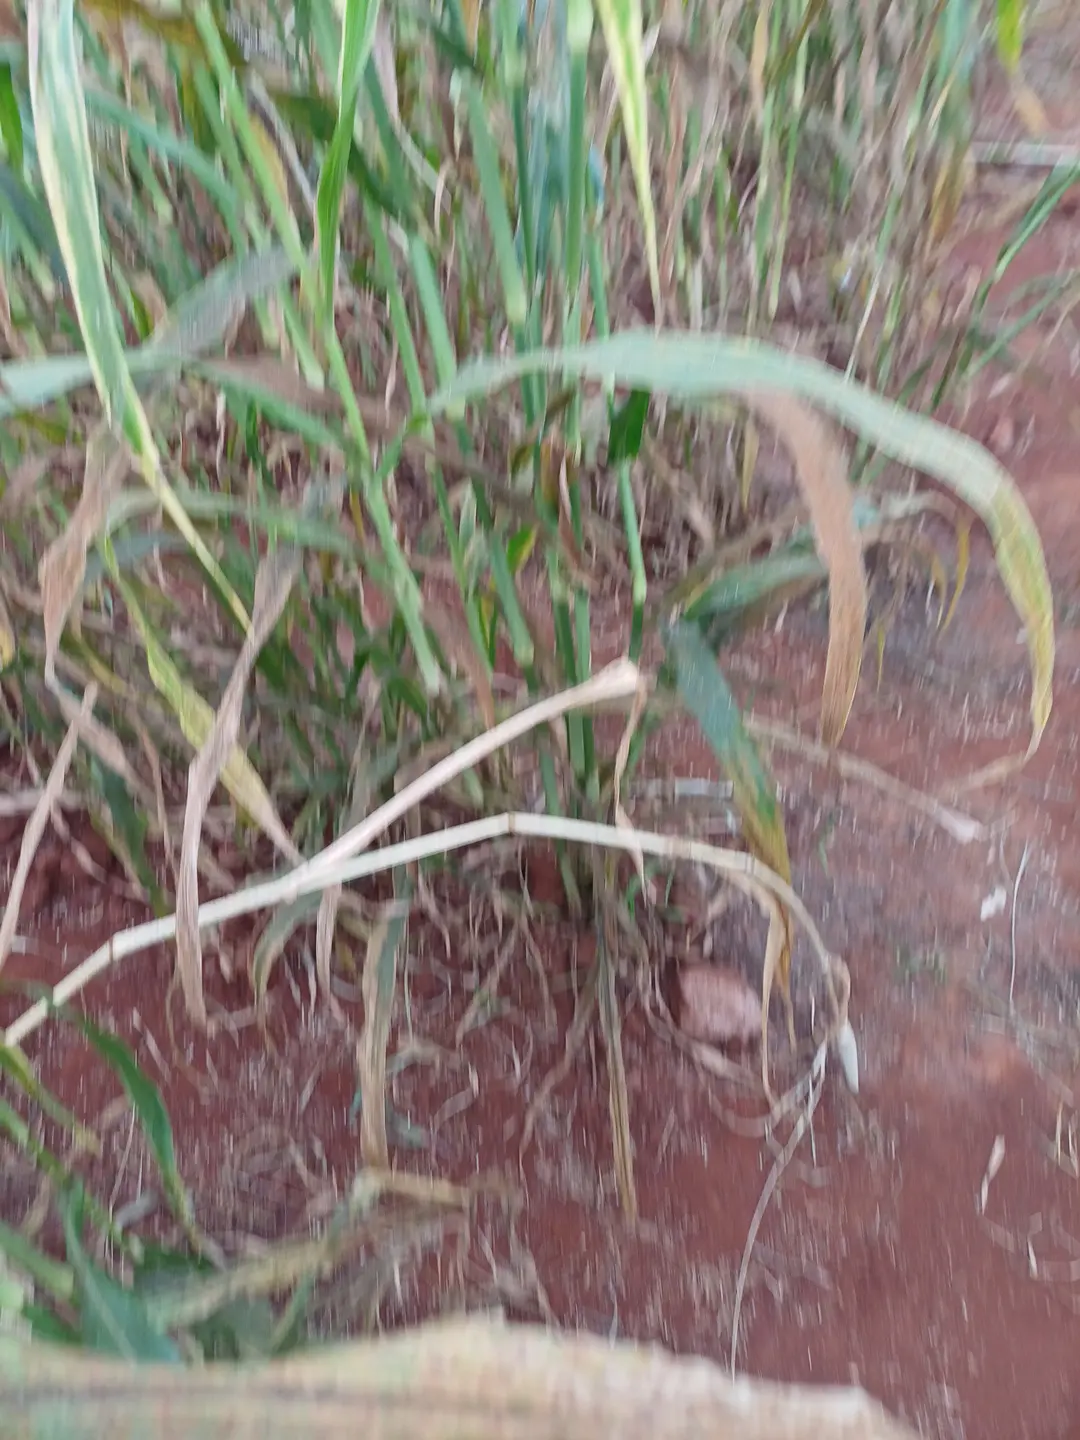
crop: pearl millet
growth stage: filling grain
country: Kenya
